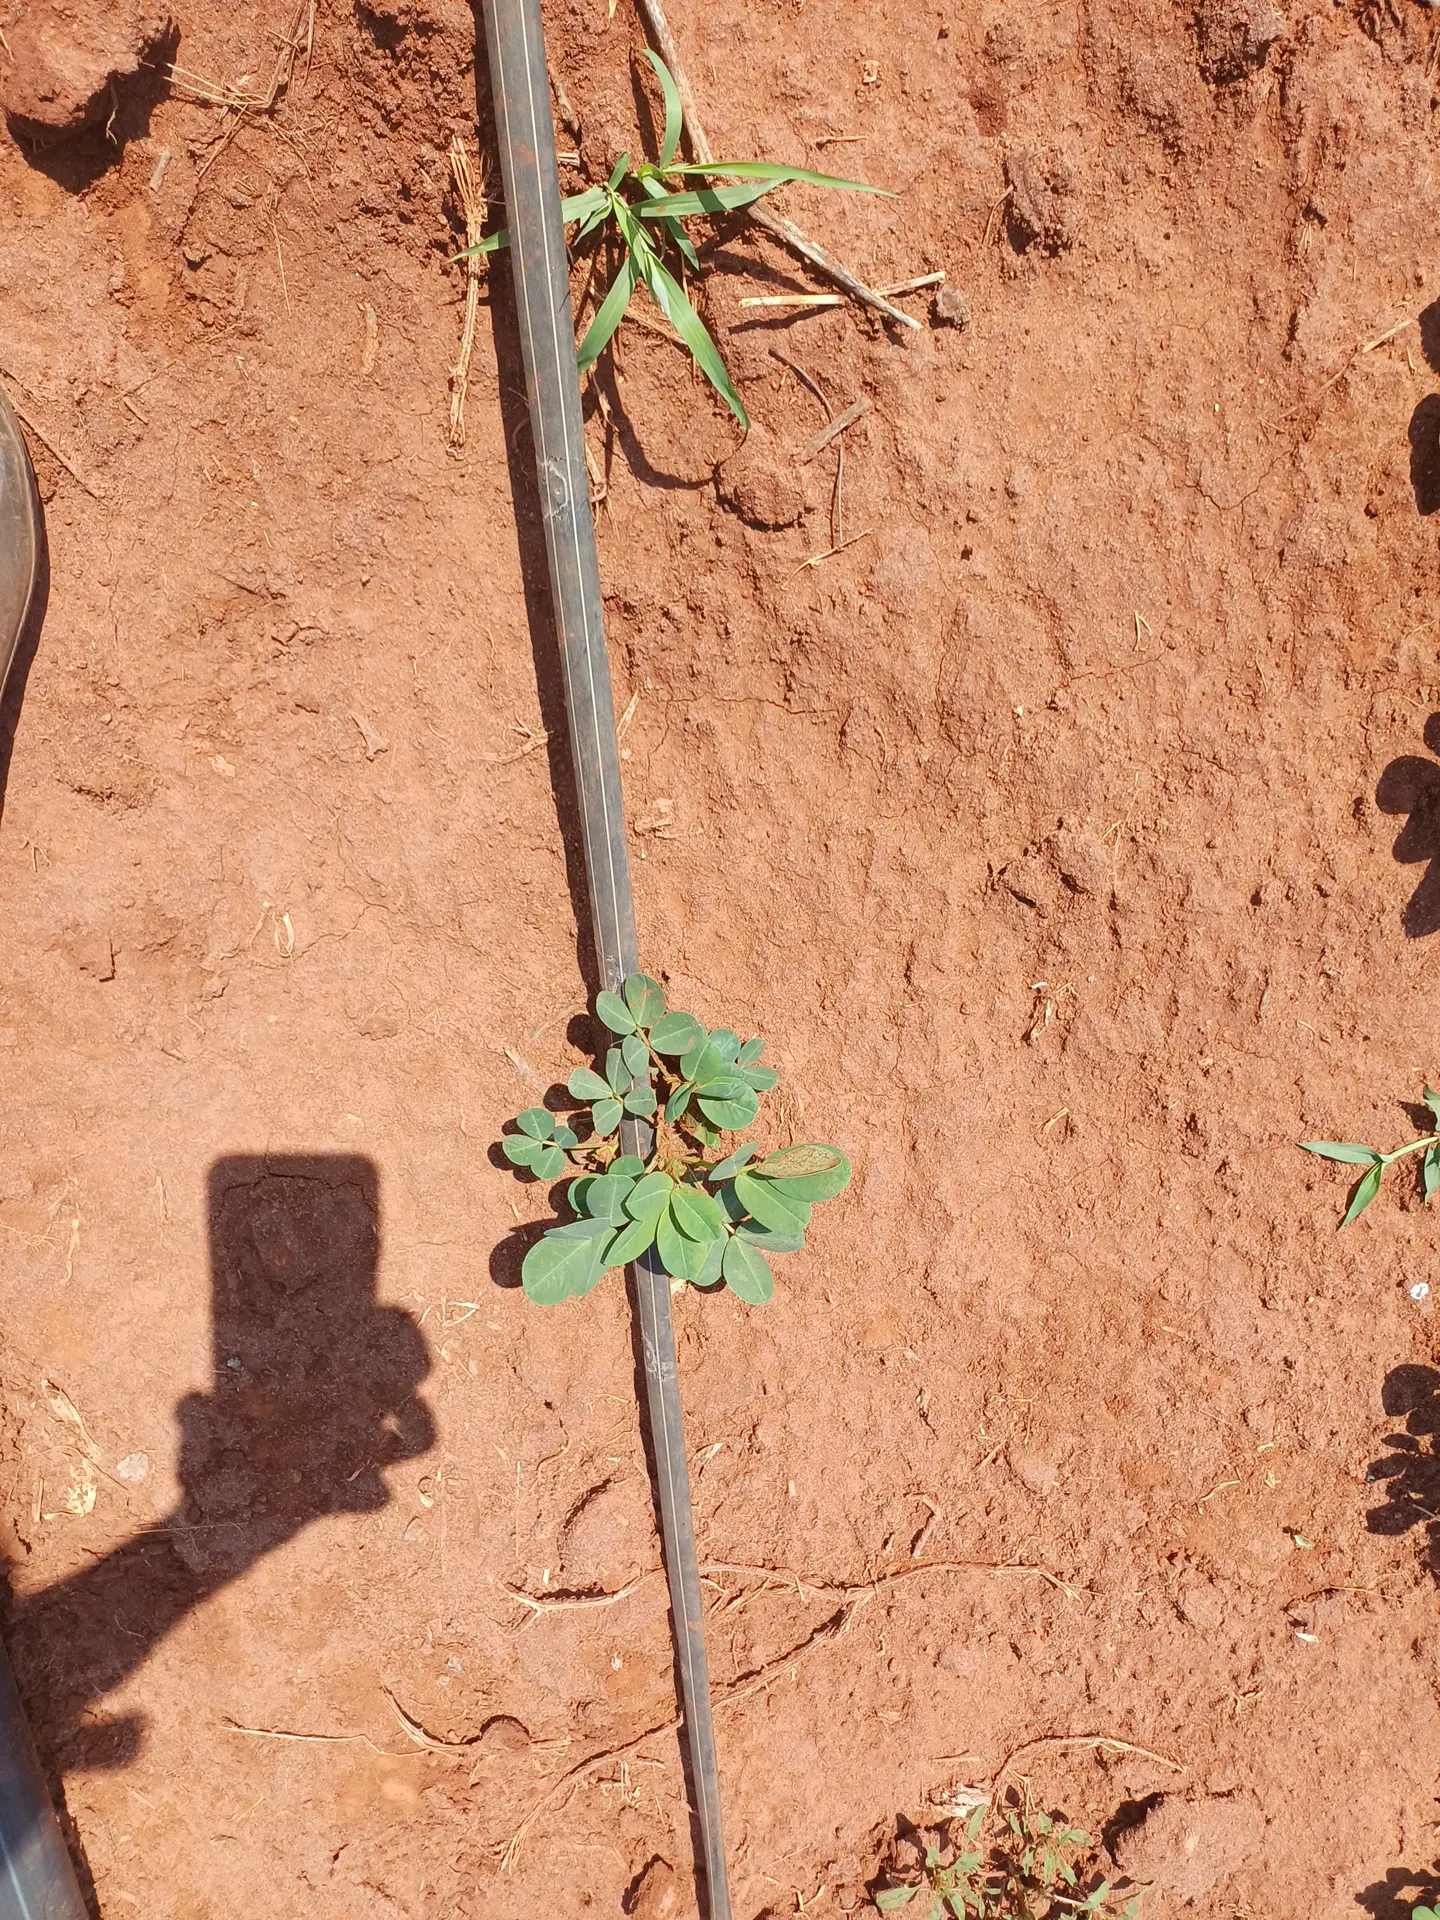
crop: groundnut
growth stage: vegetative
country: Kenya
